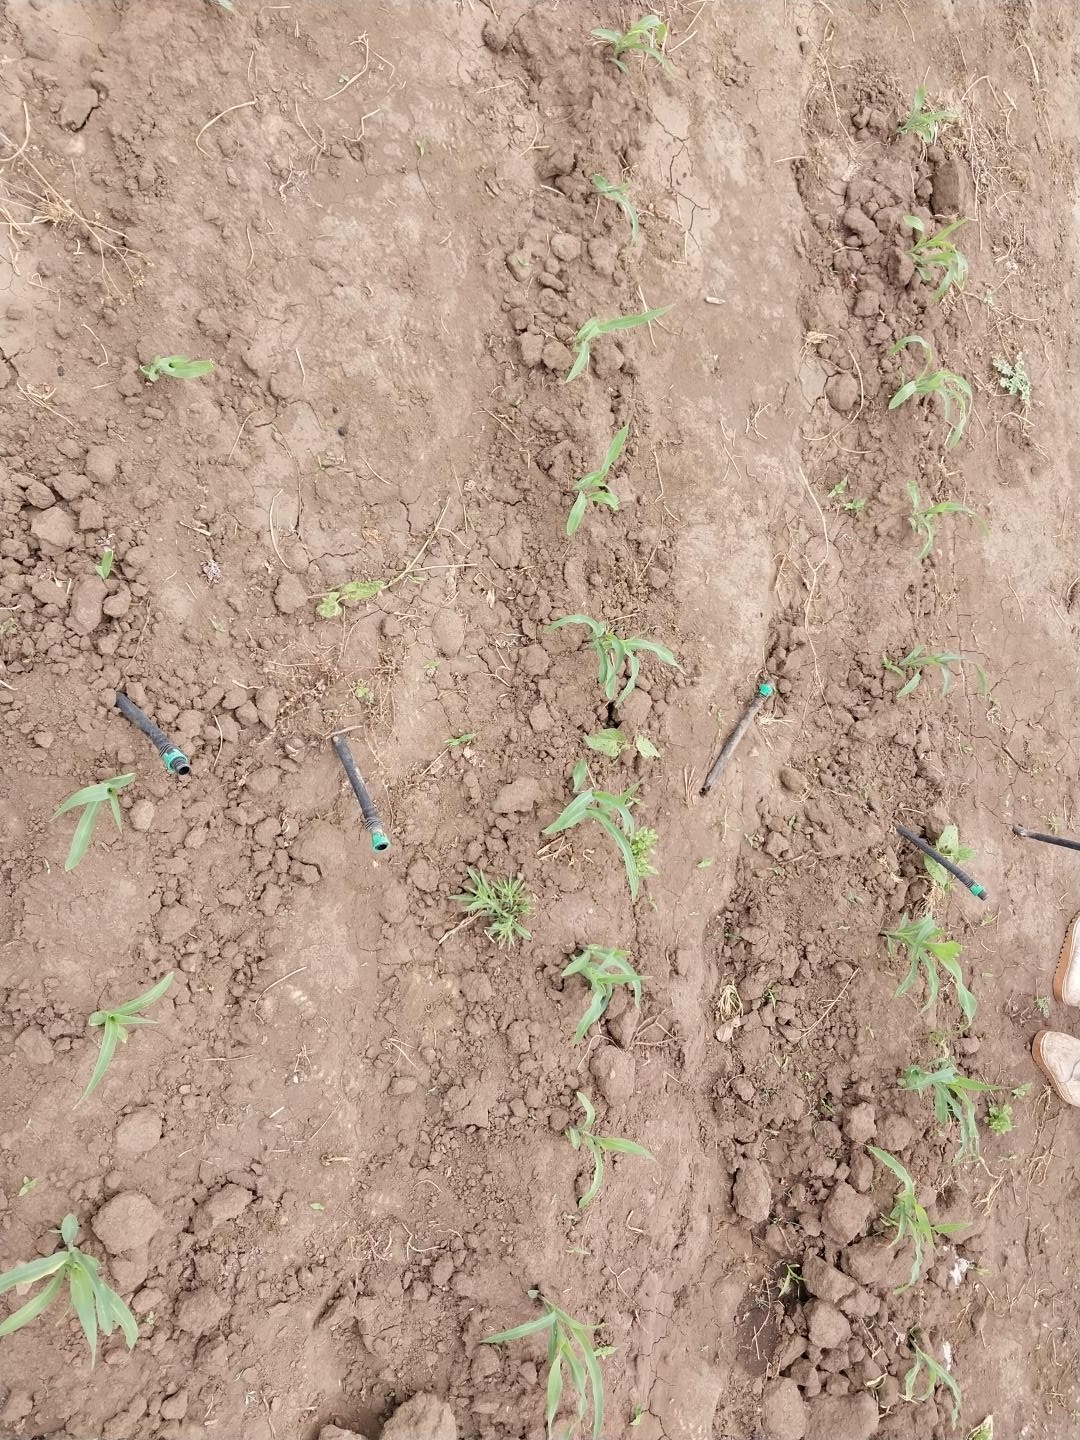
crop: maize
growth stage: emergence
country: Tanzania
